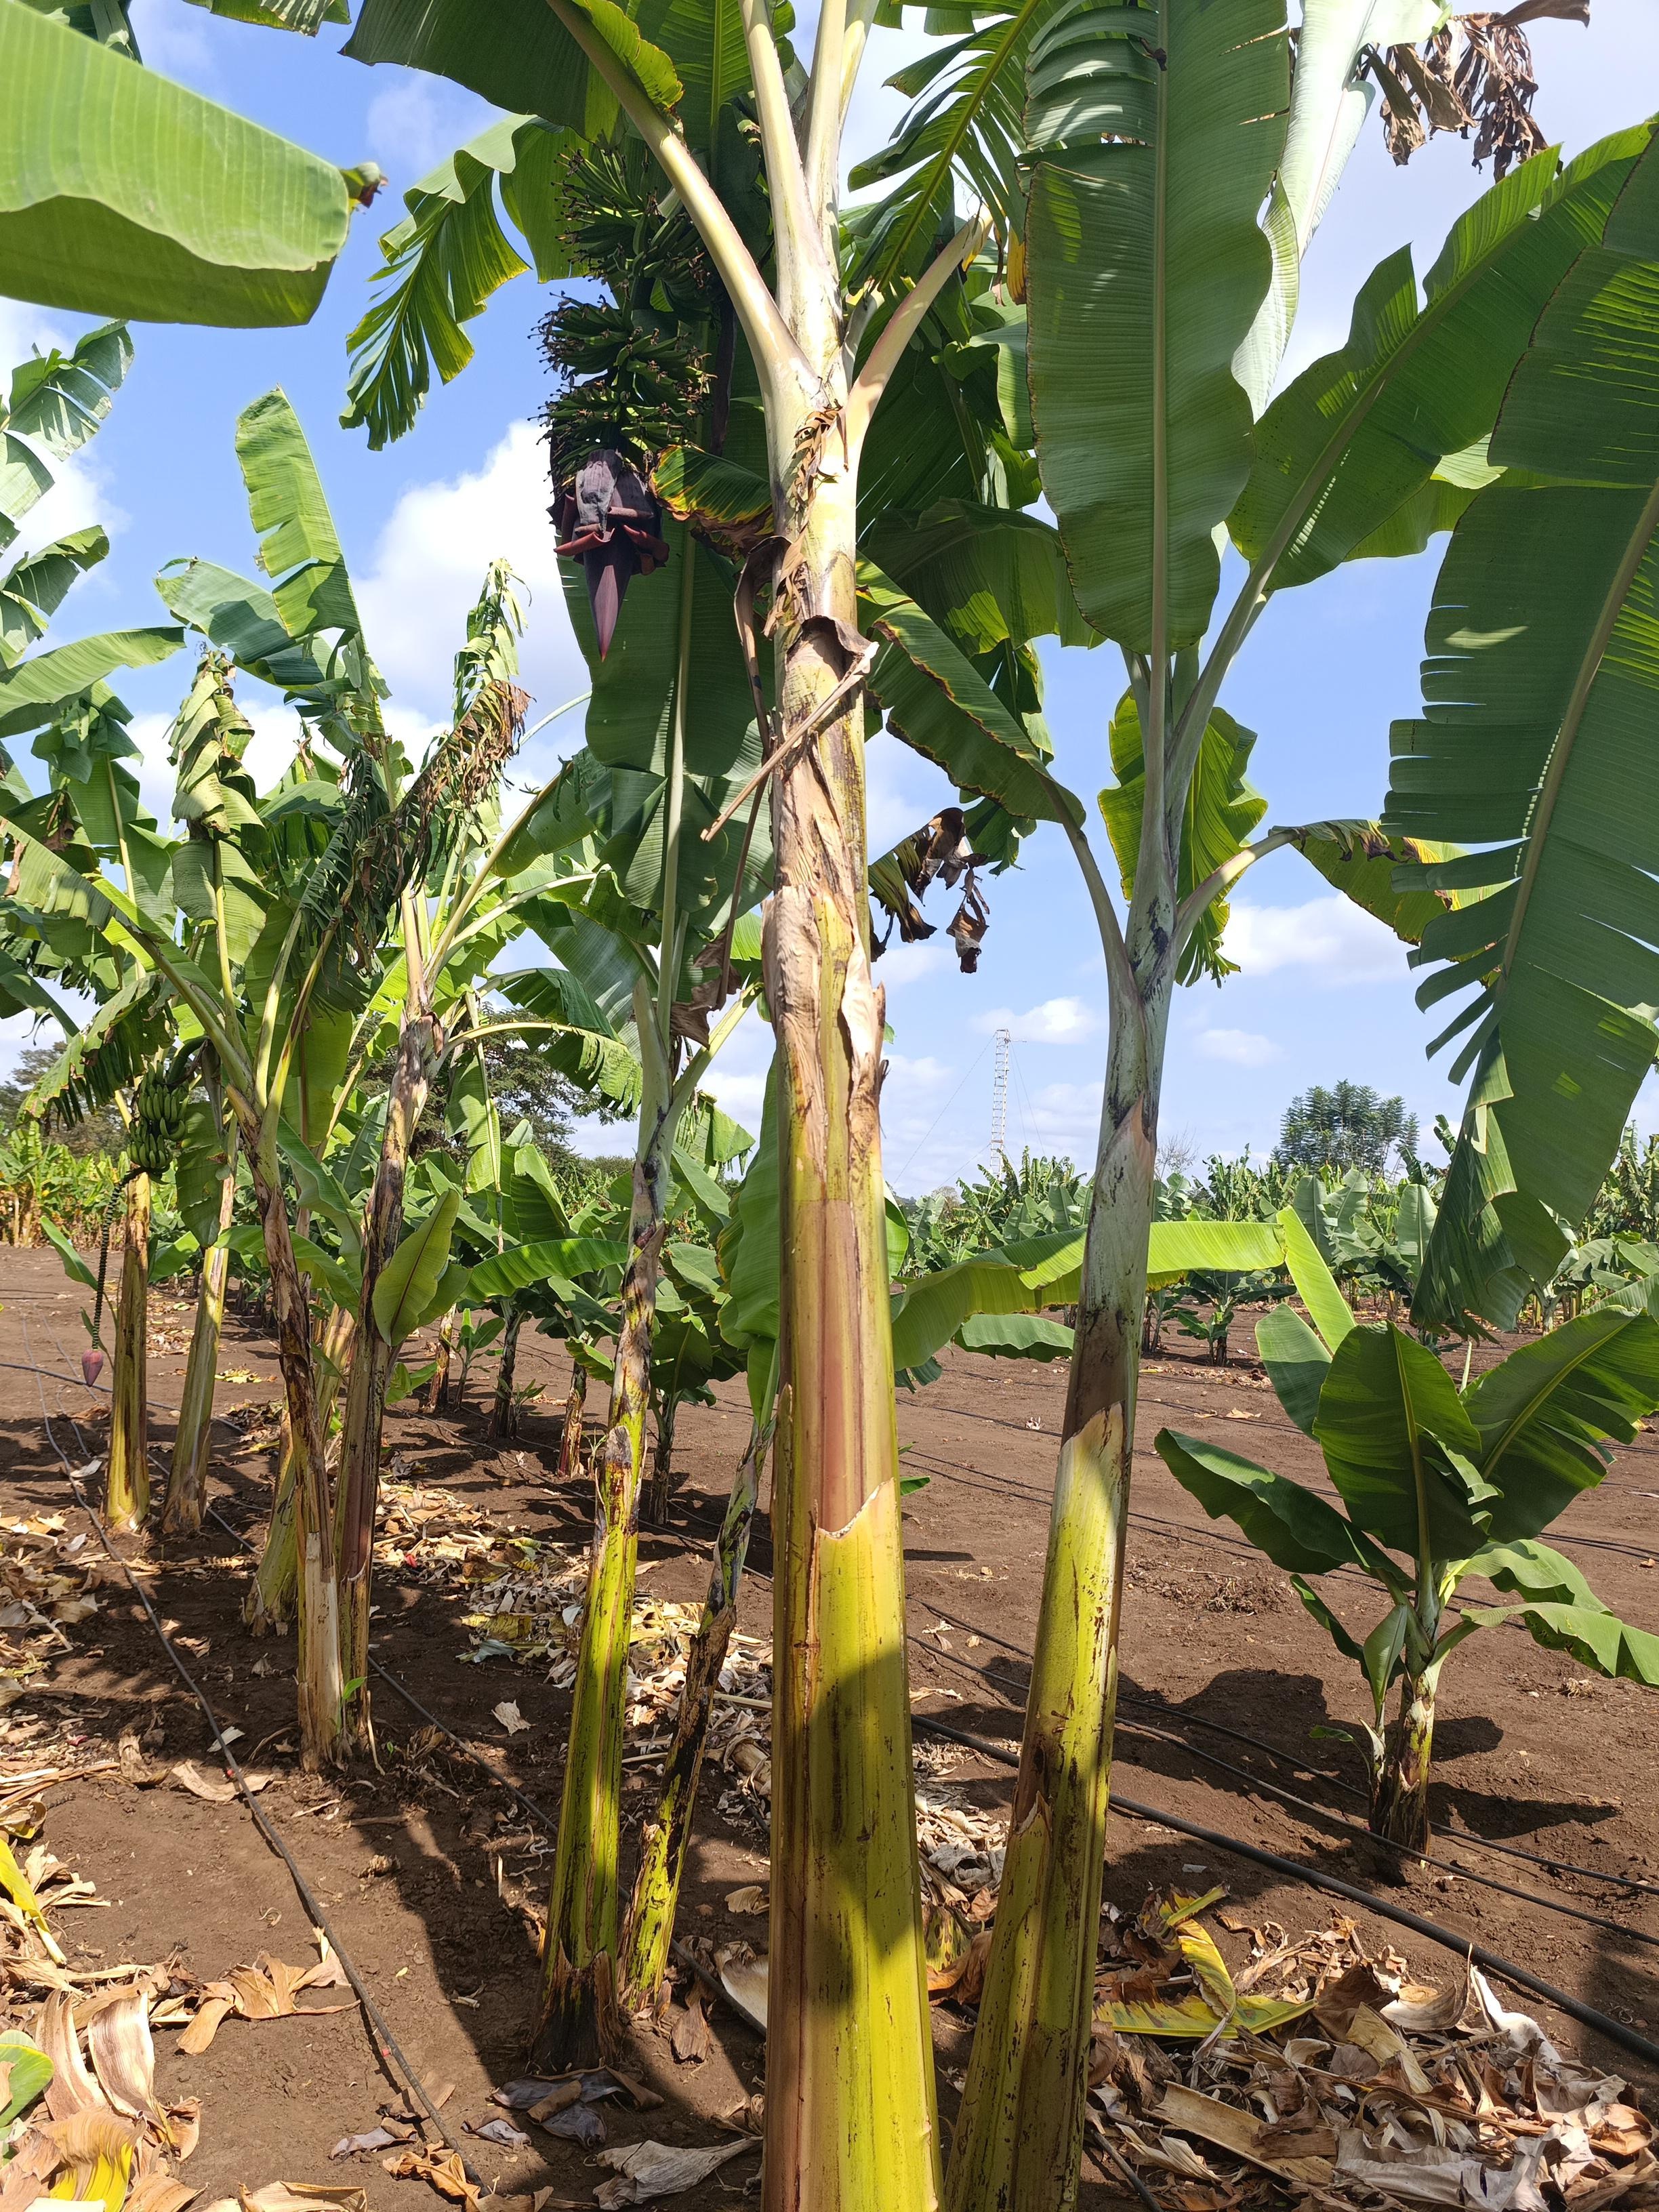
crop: banana
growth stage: development fruit
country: Tanzania
